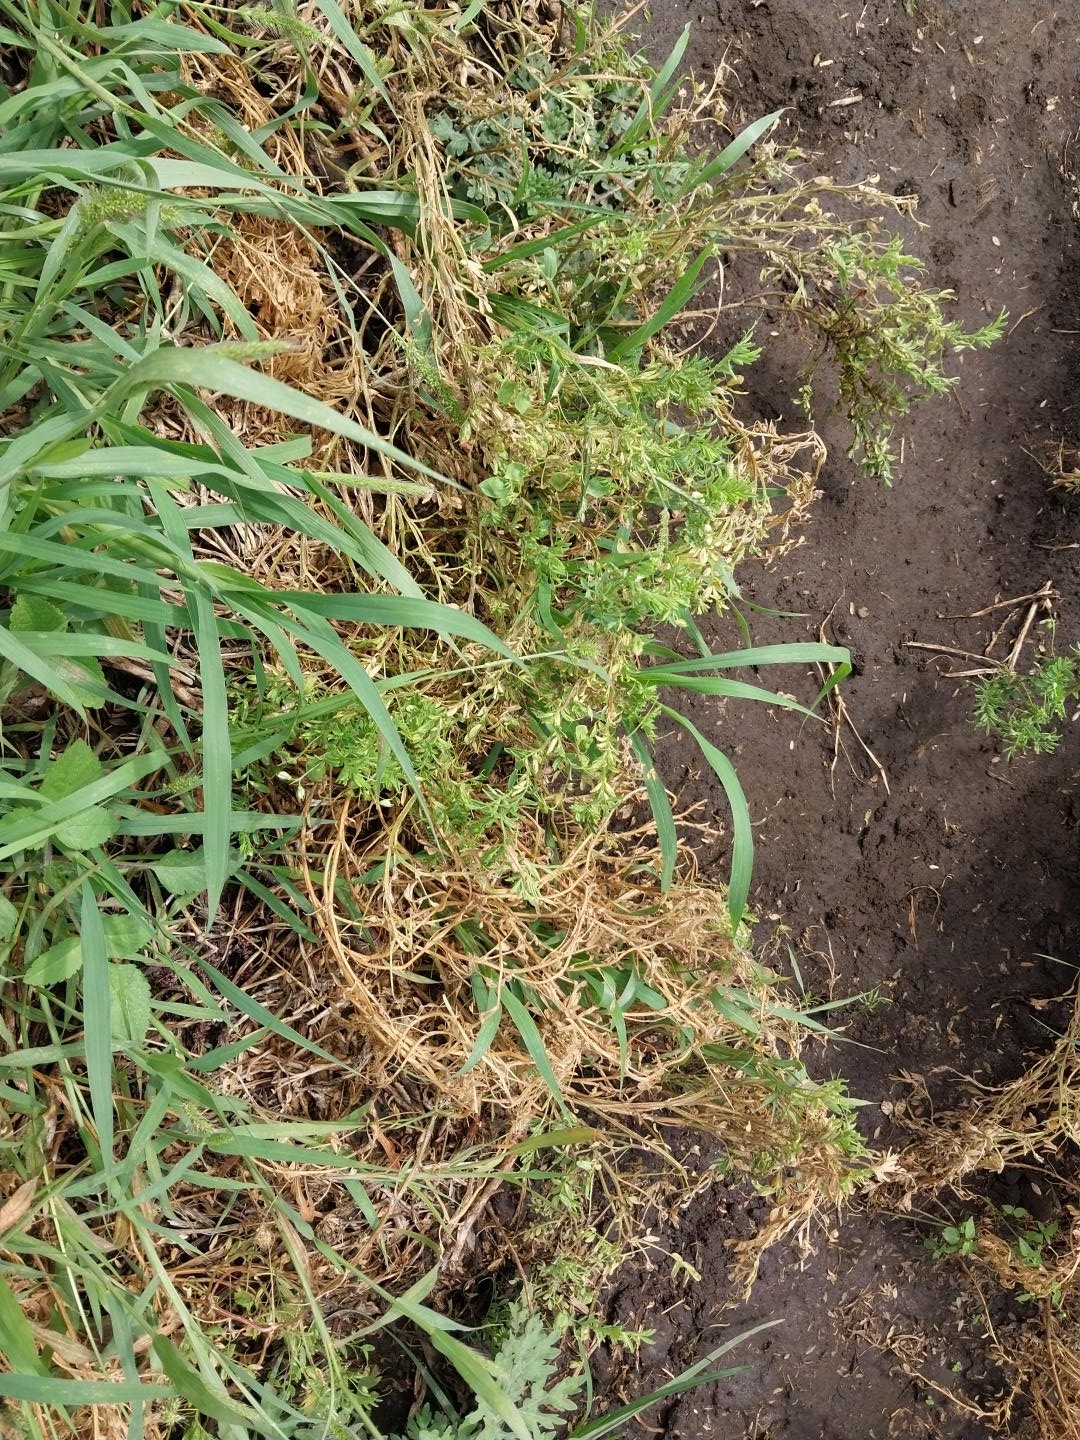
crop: lentil
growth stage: development pod
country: Tanzania
